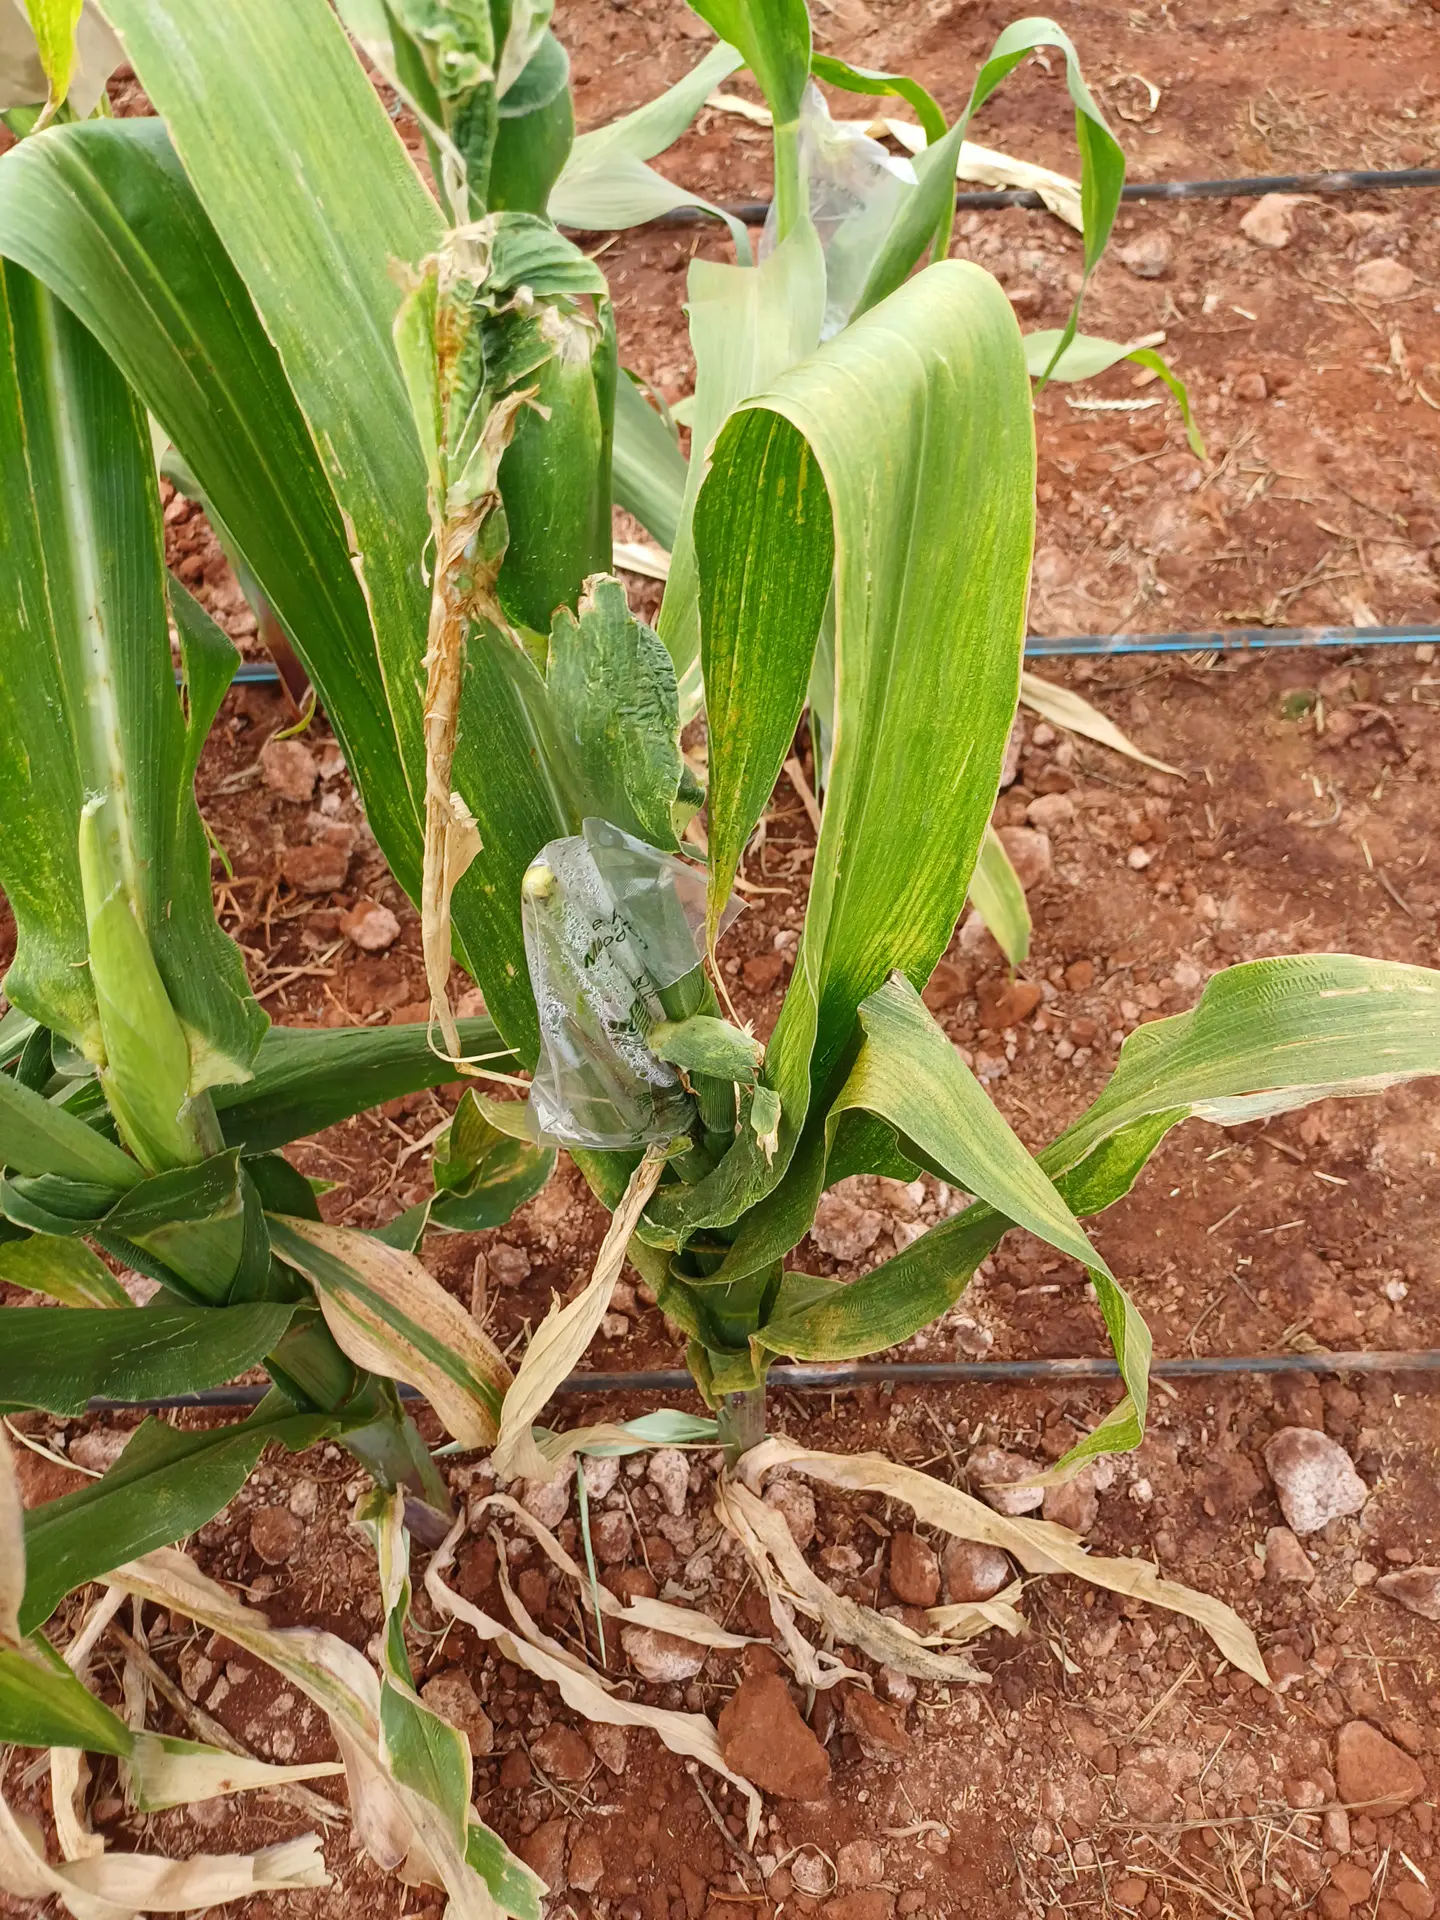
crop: maize
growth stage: flowering
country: Kenya
